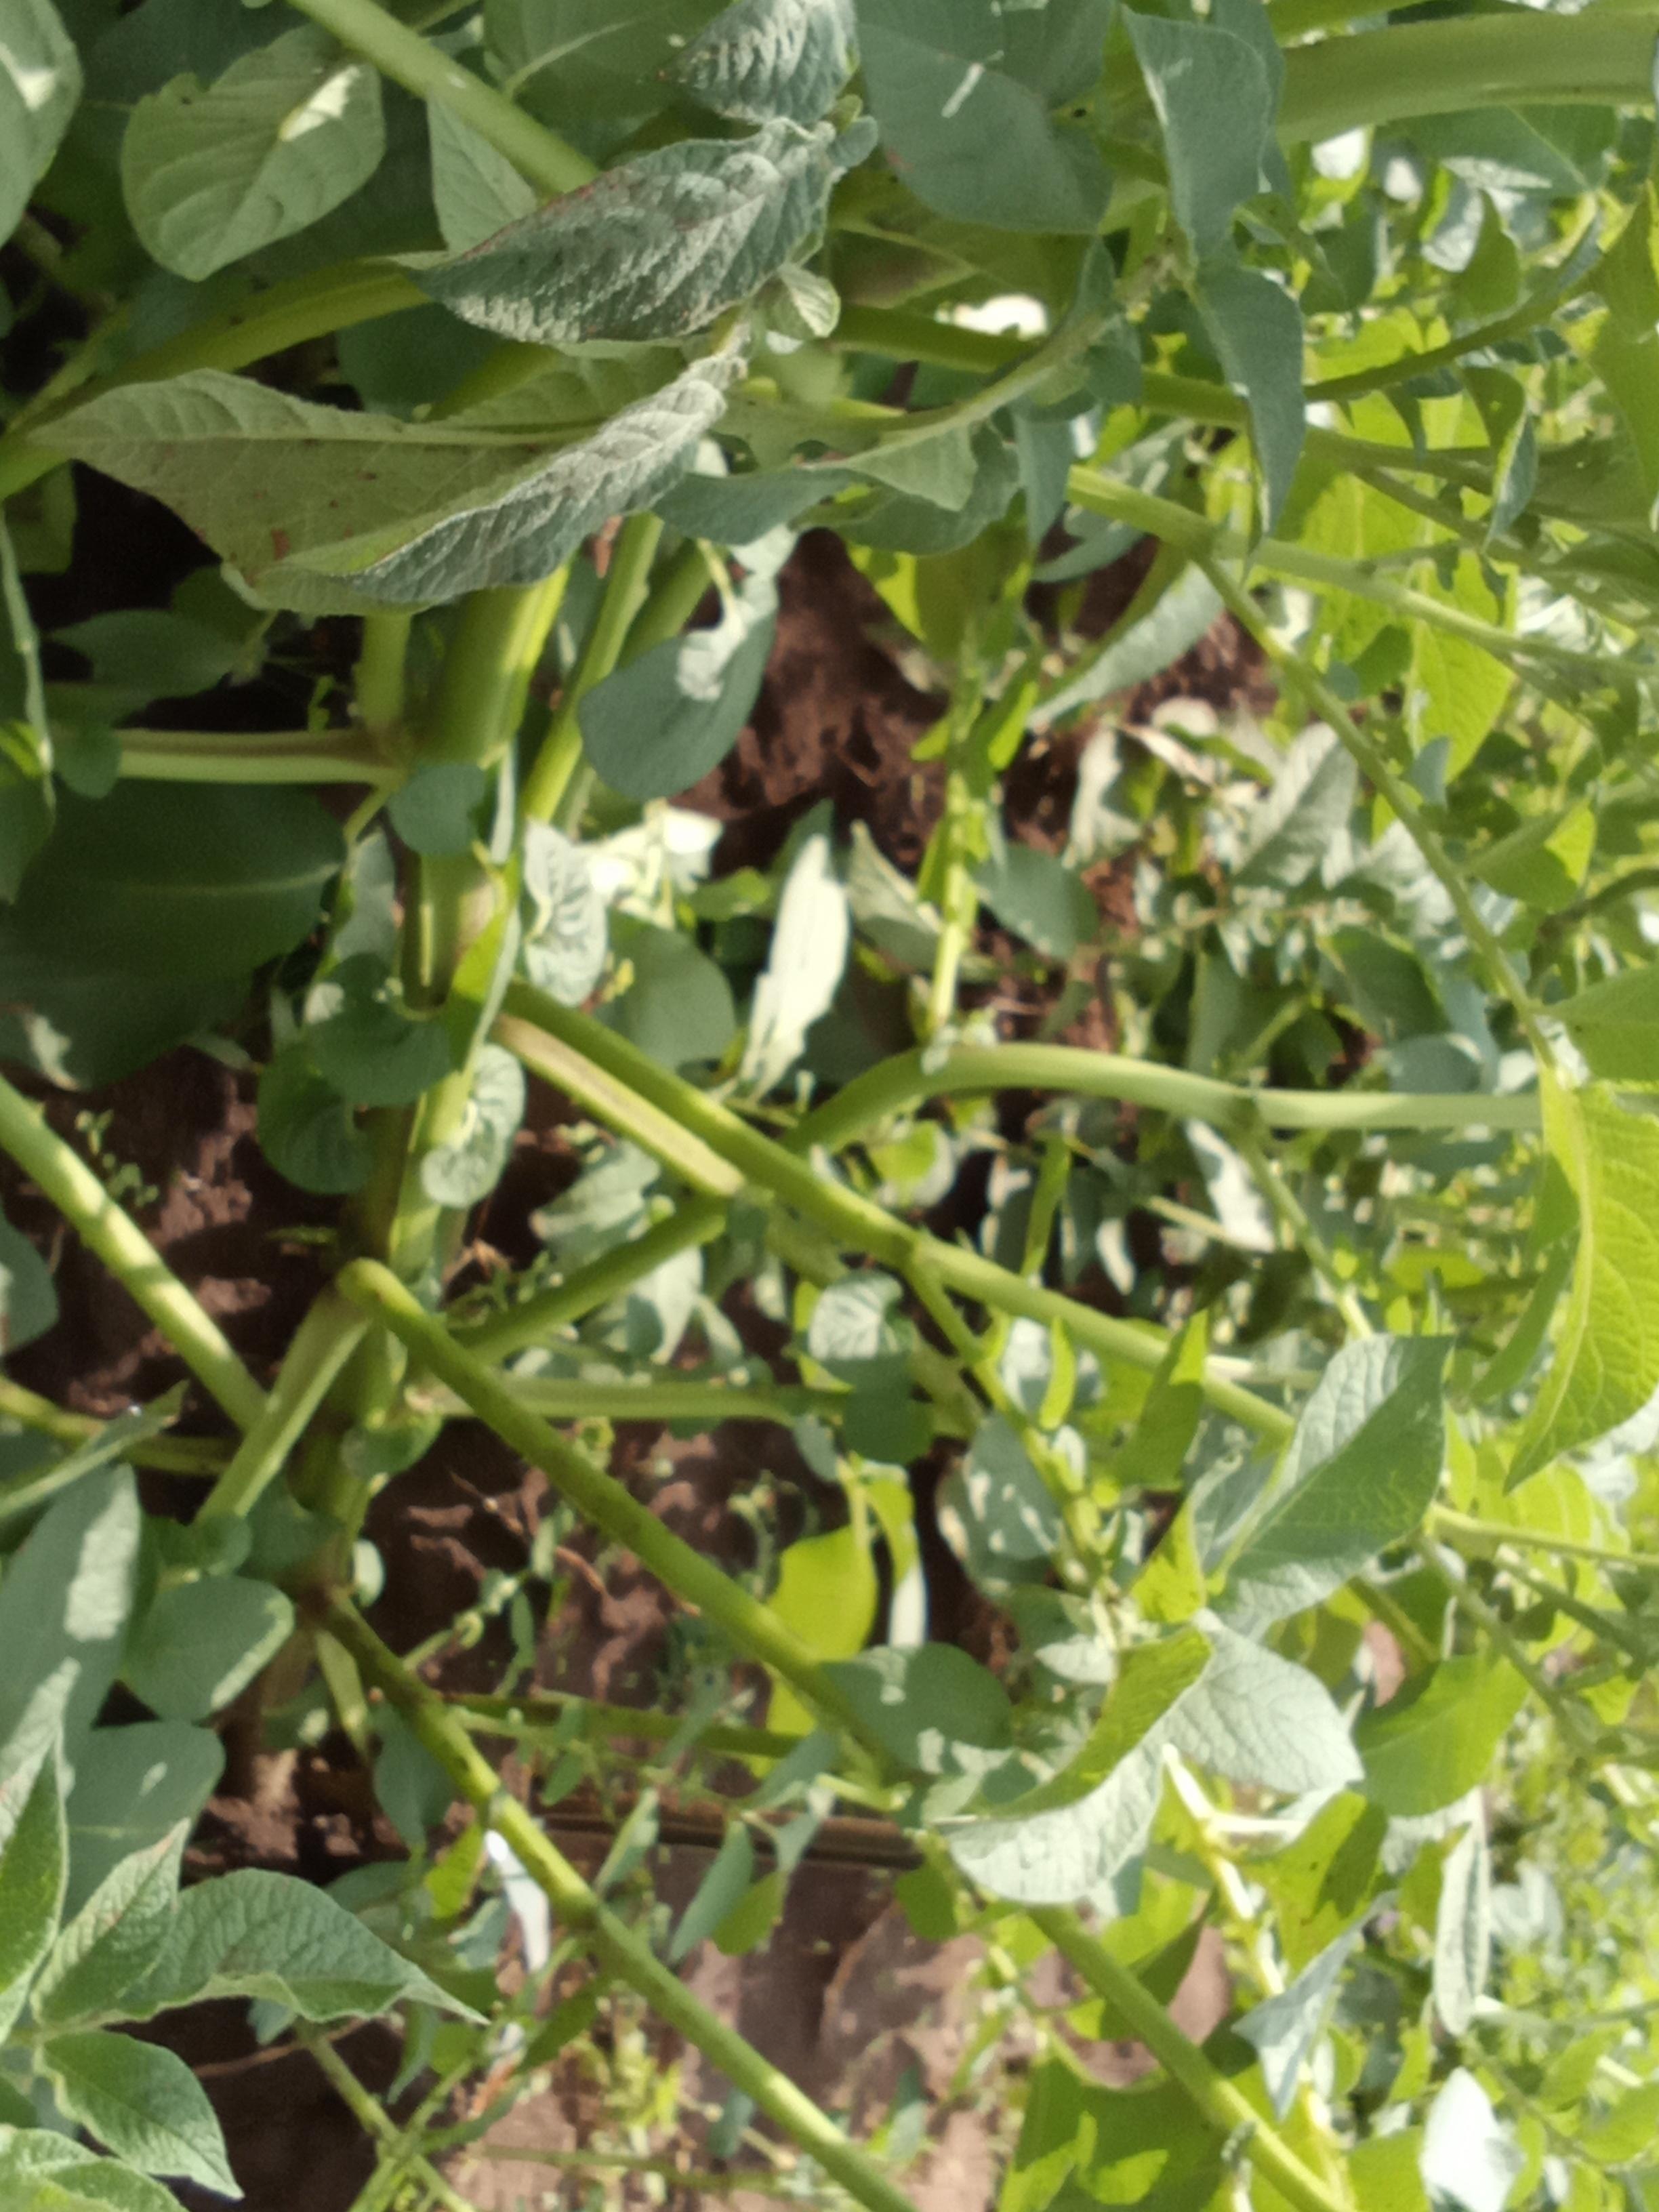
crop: potato
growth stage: vegetative
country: Kenya
